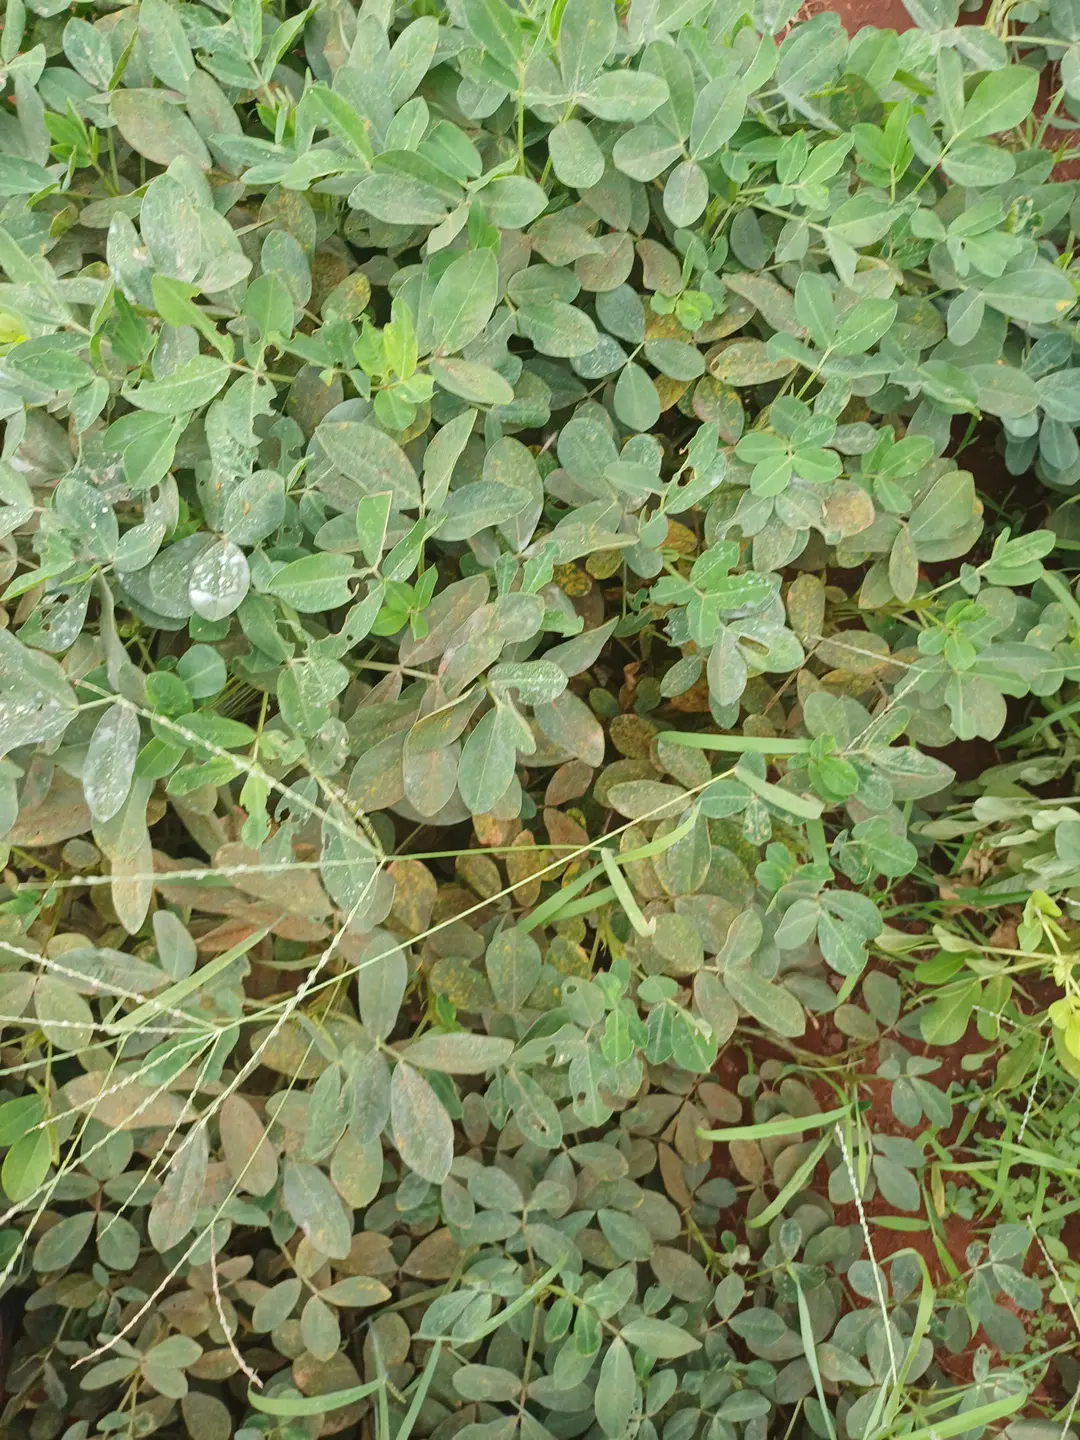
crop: groundnut
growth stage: pegging
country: Kenya
